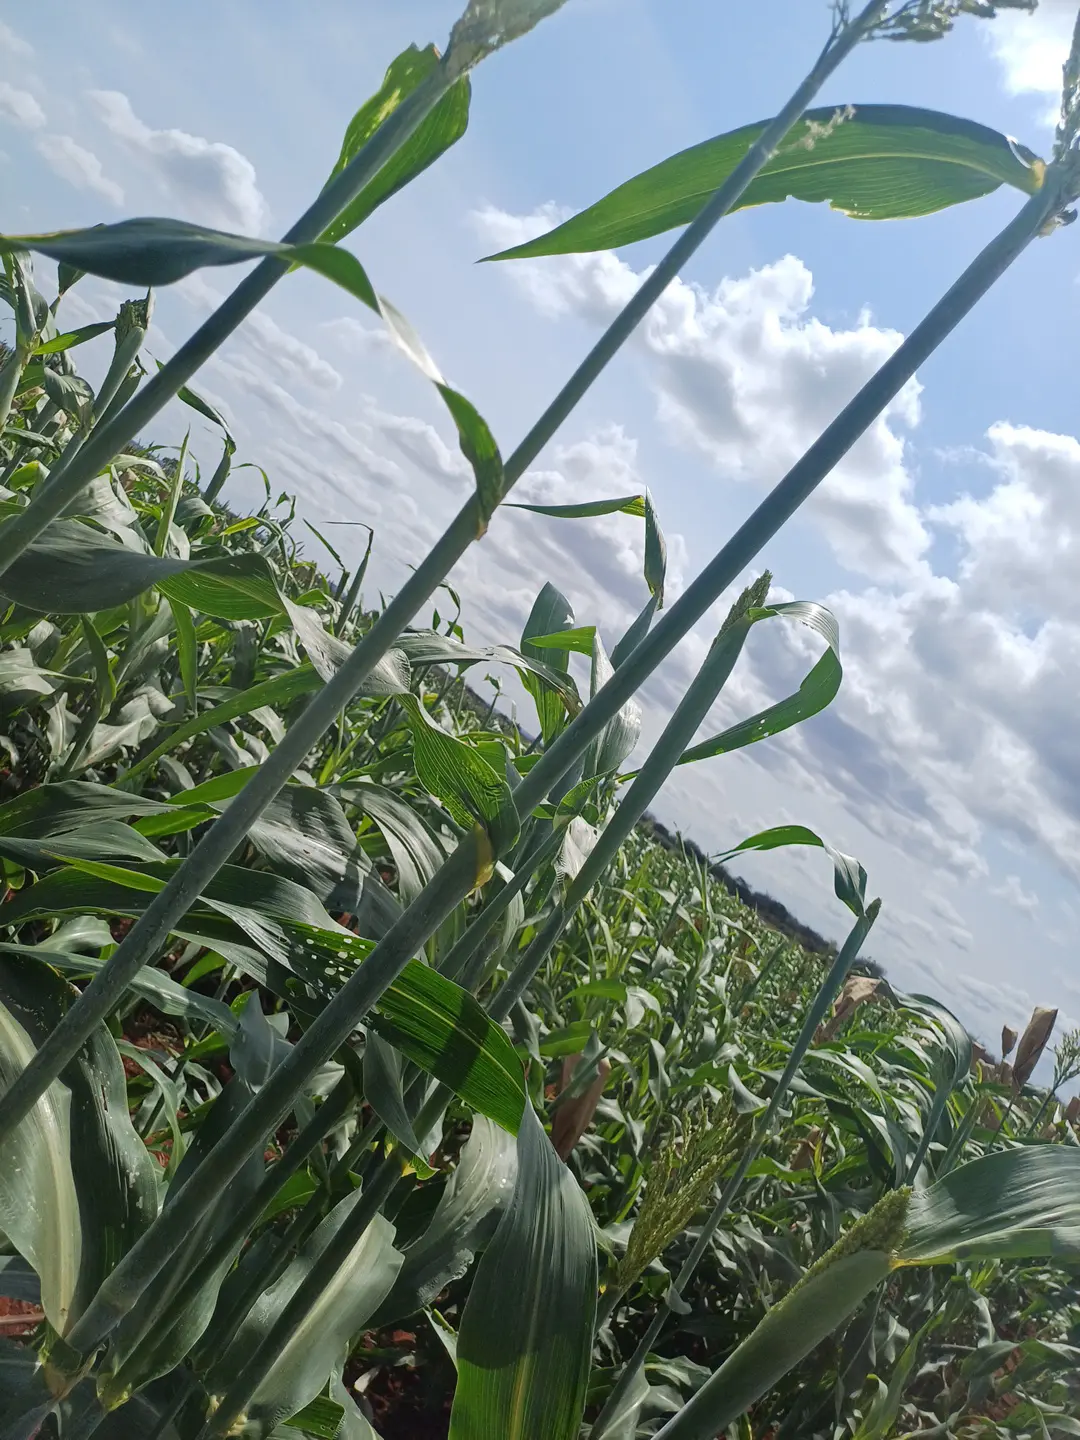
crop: sorghum
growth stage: heading tuber
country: Kenya
